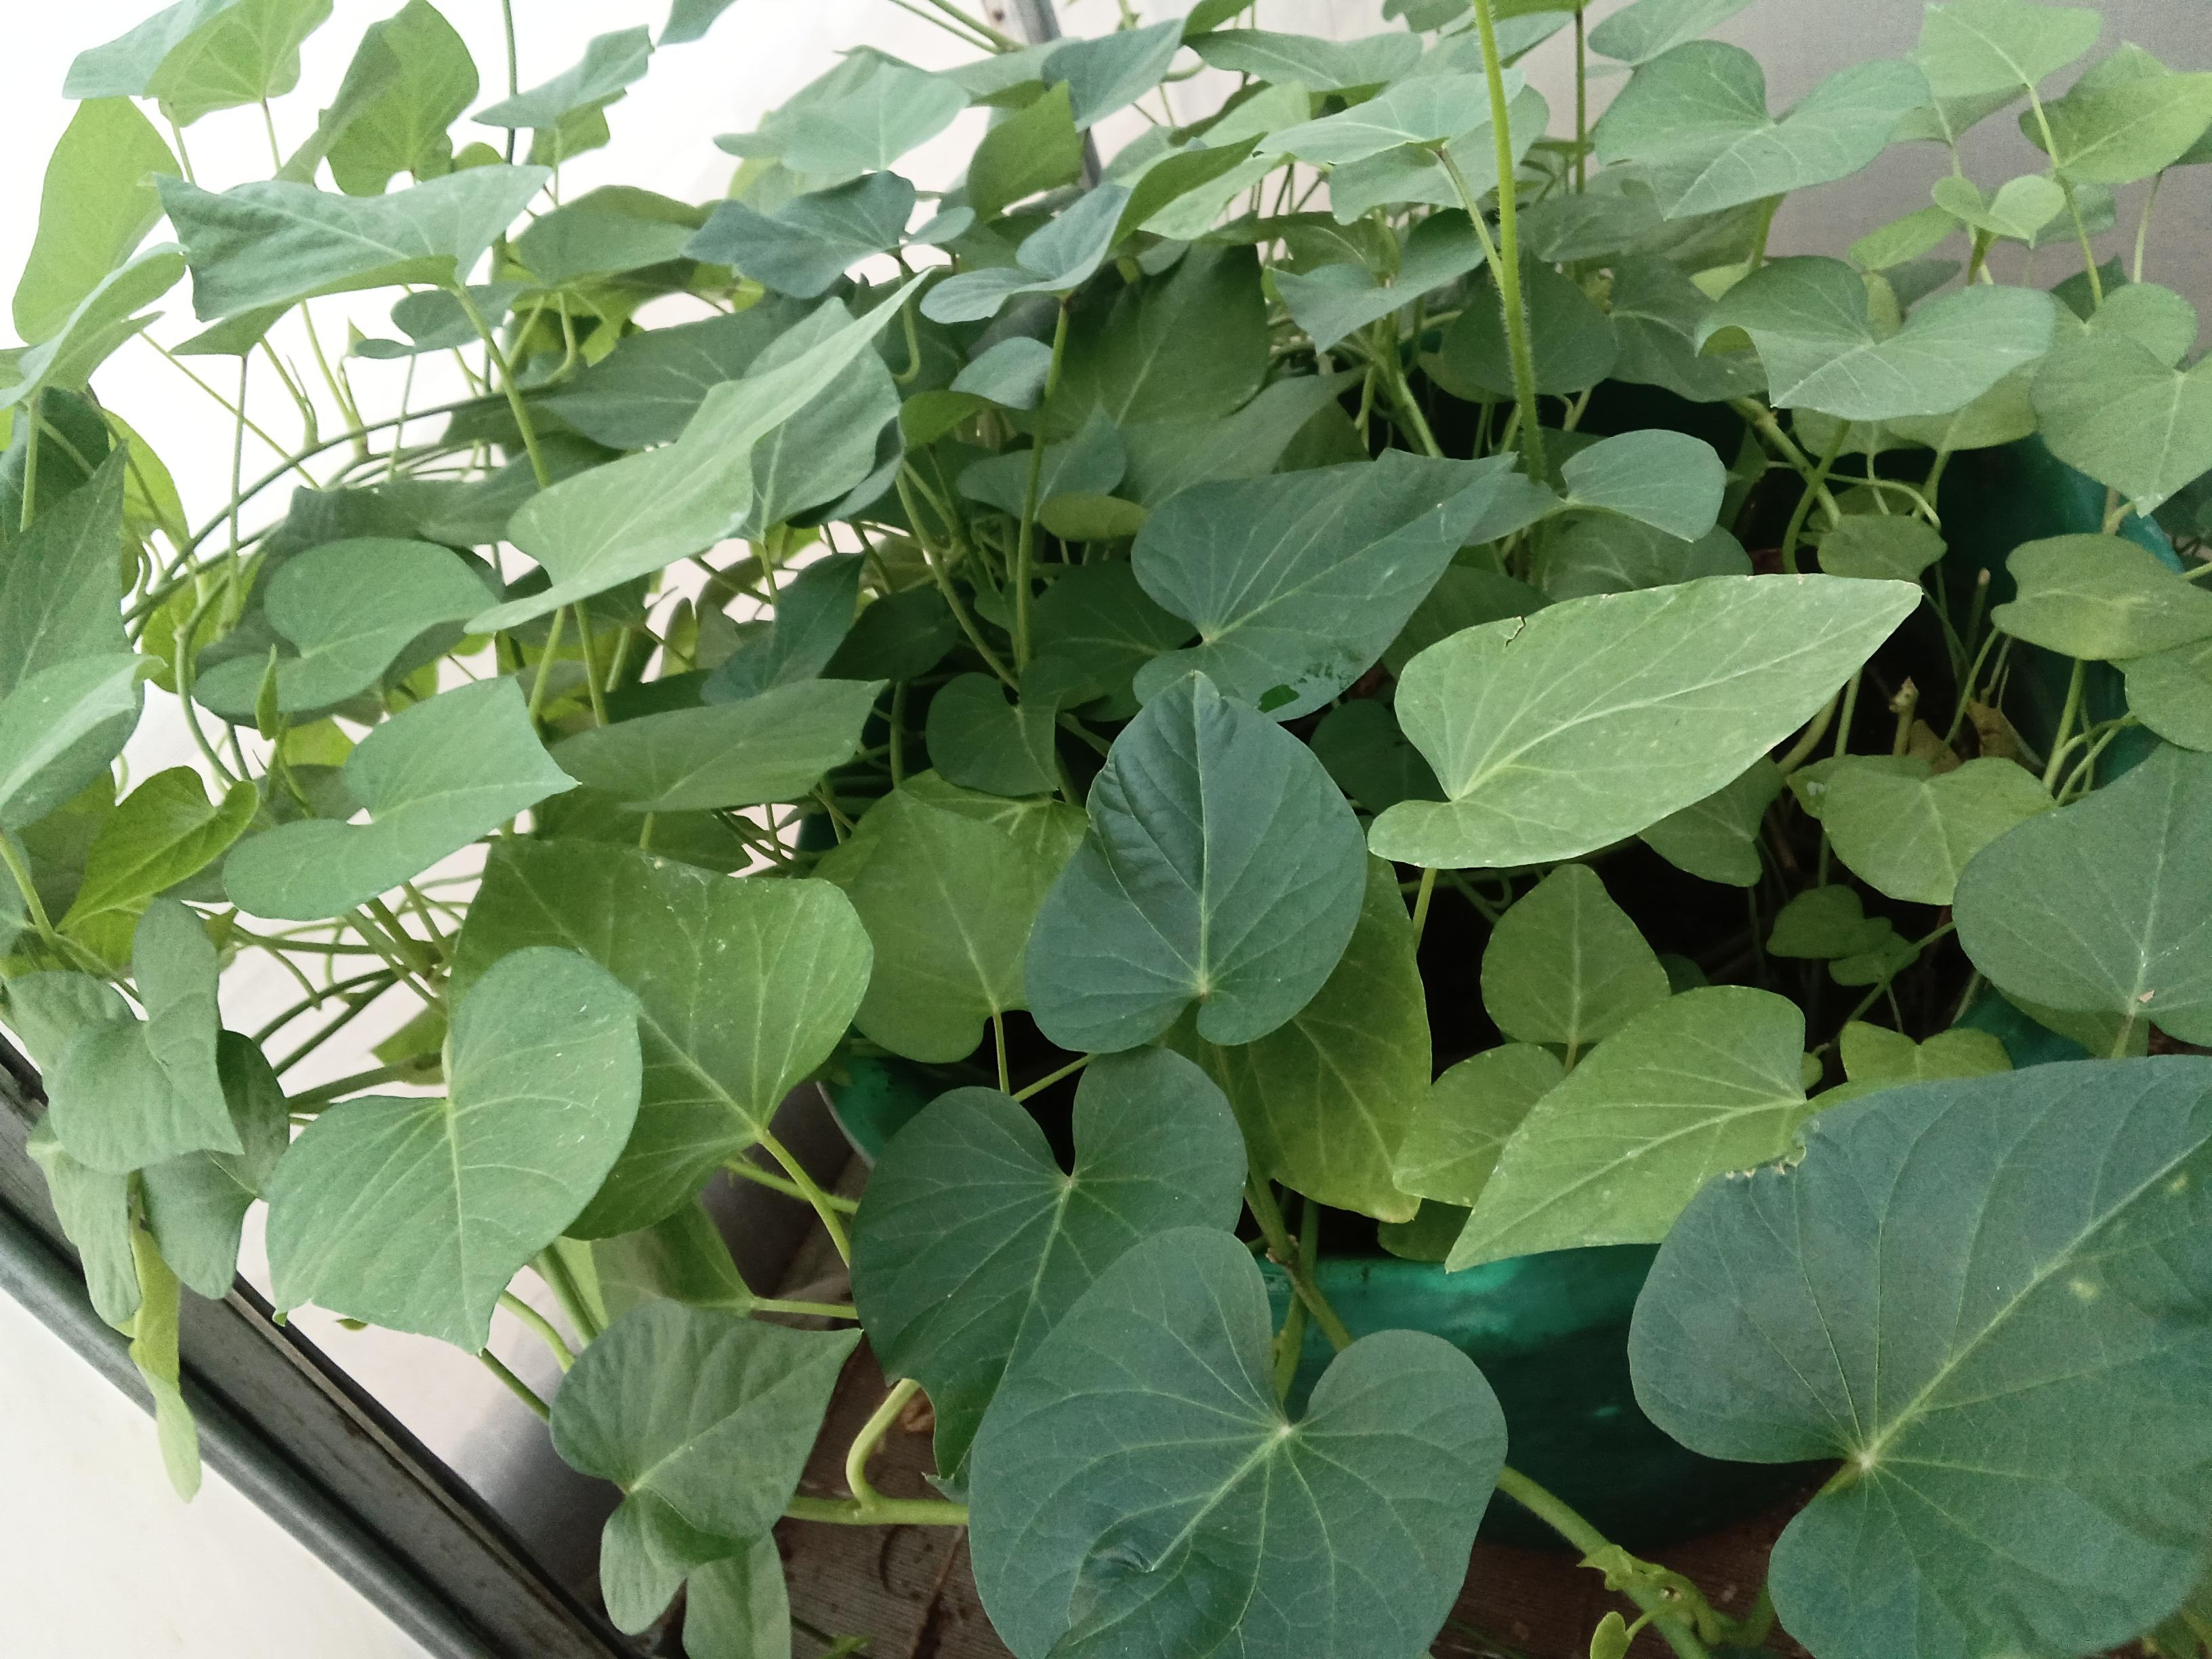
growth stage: vegetative
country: Kenya
